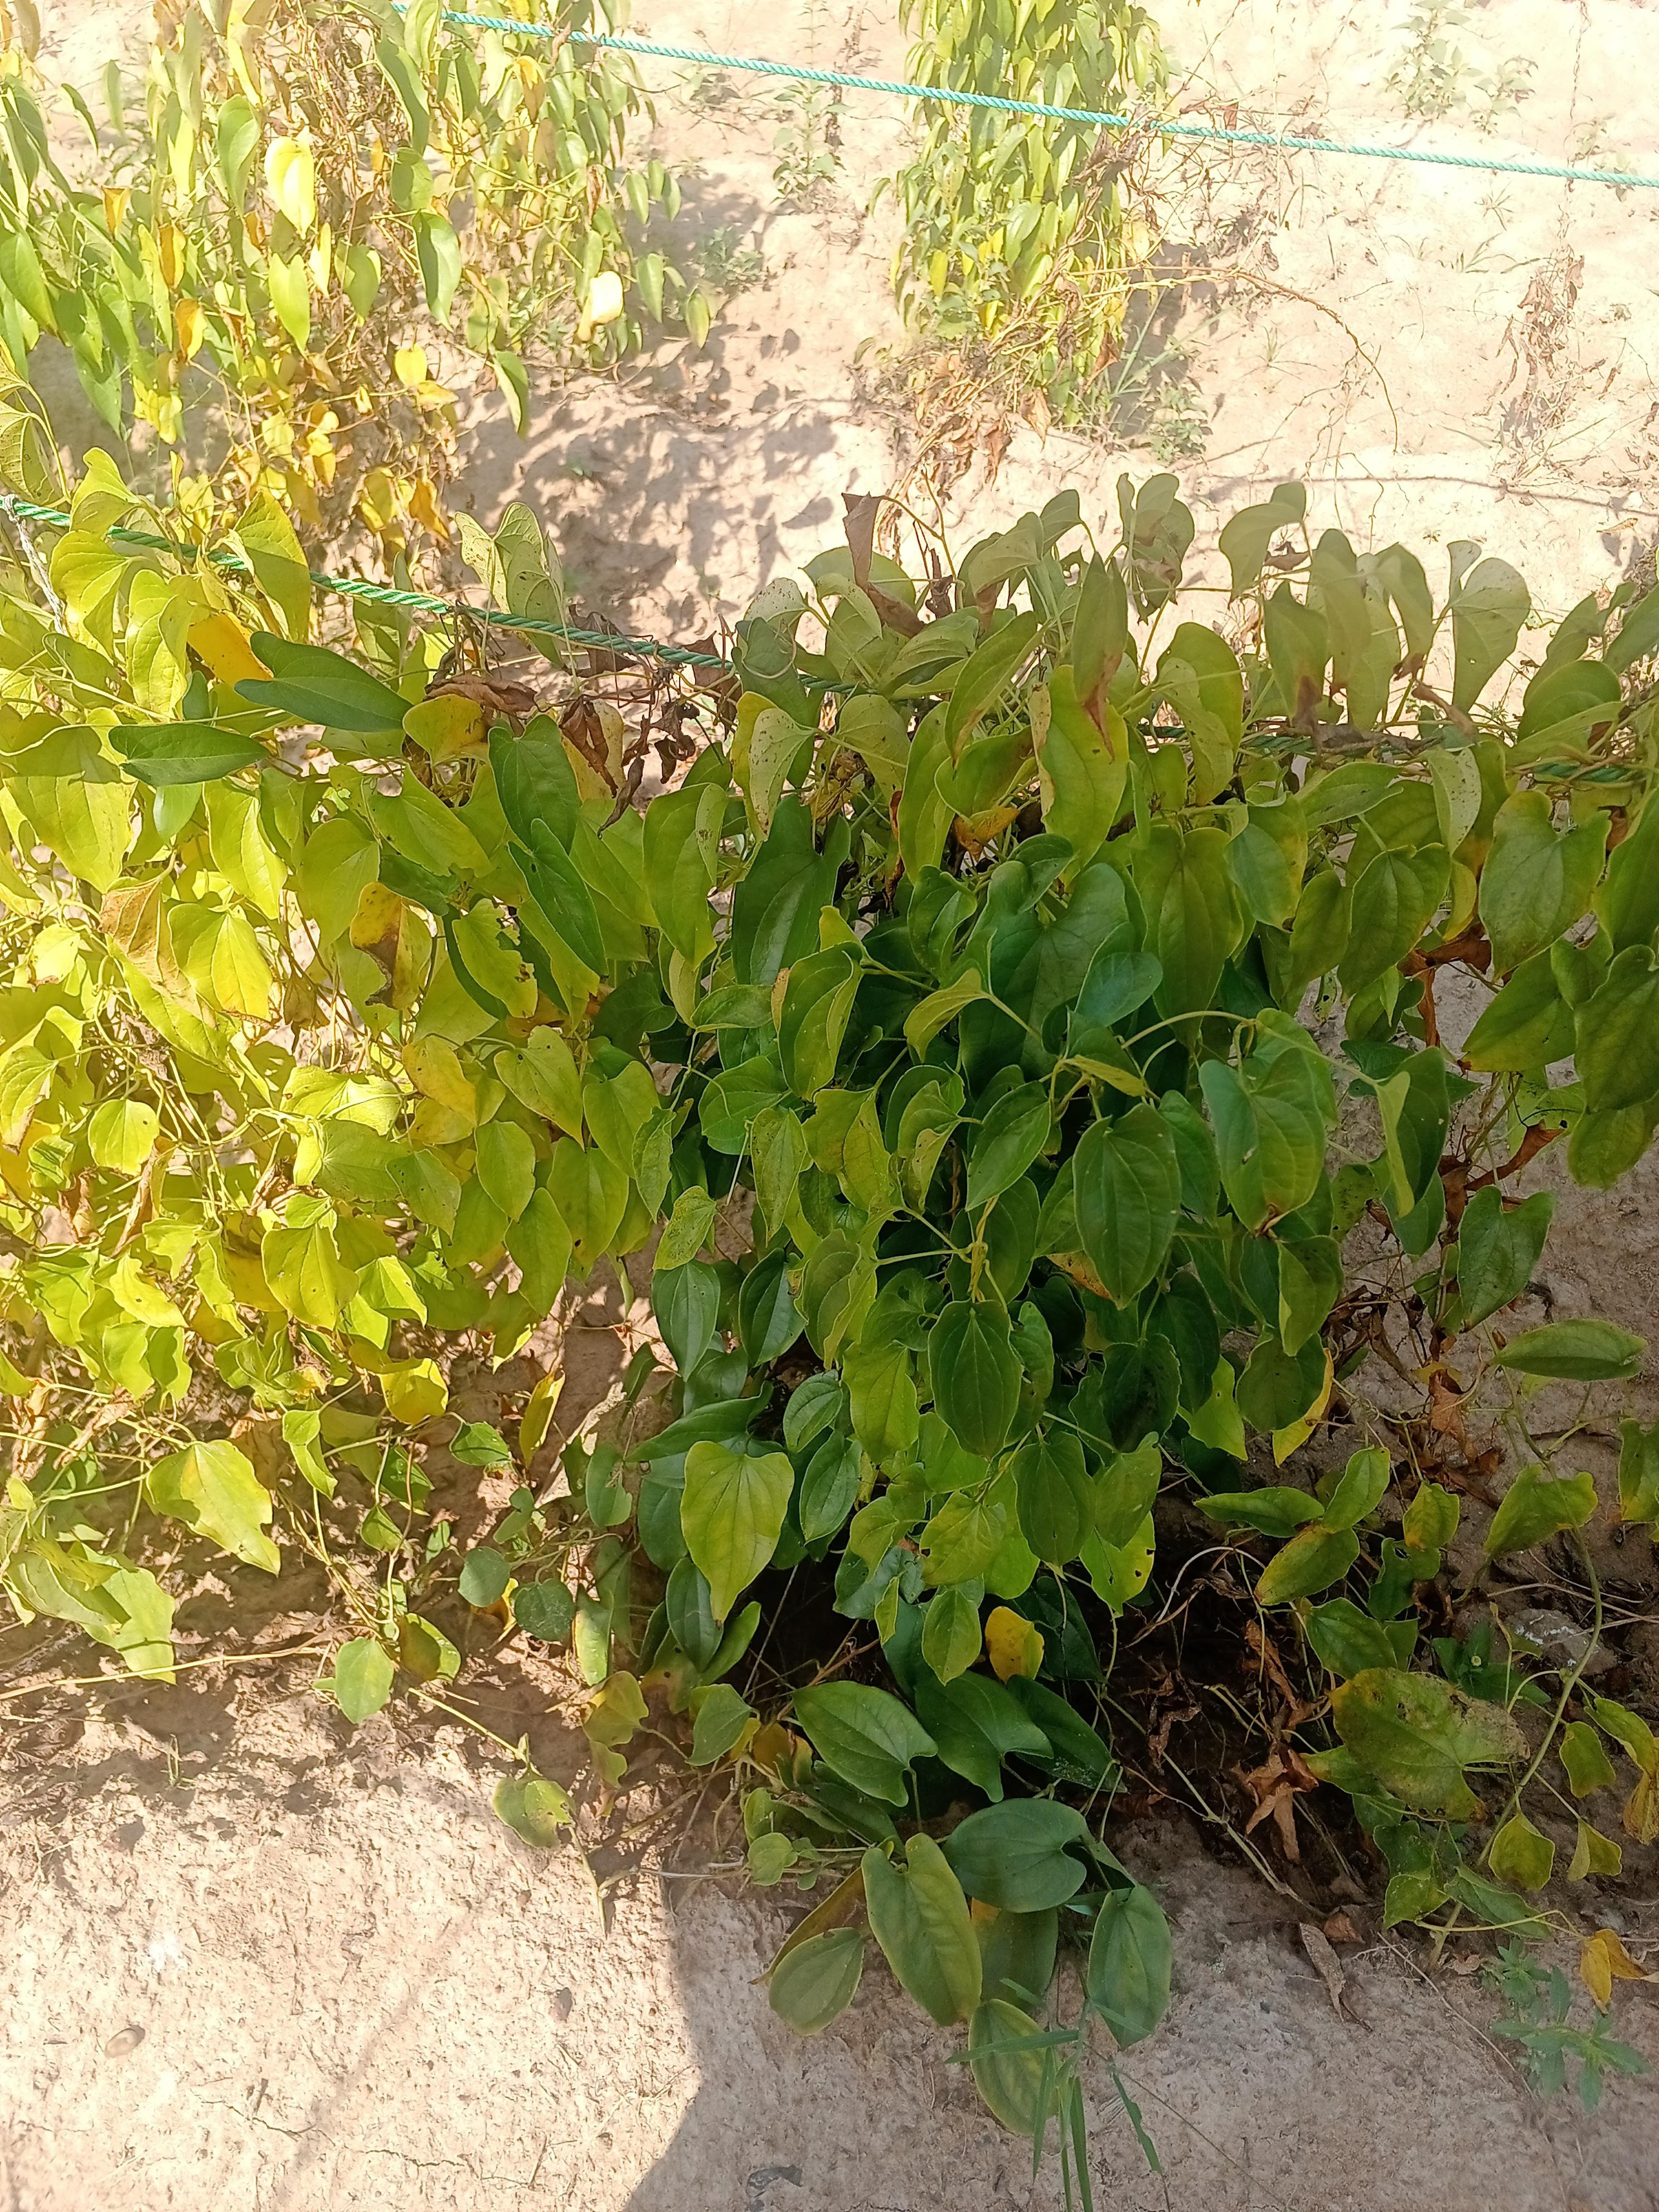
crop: yam
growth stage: maturity
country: Nigeria
